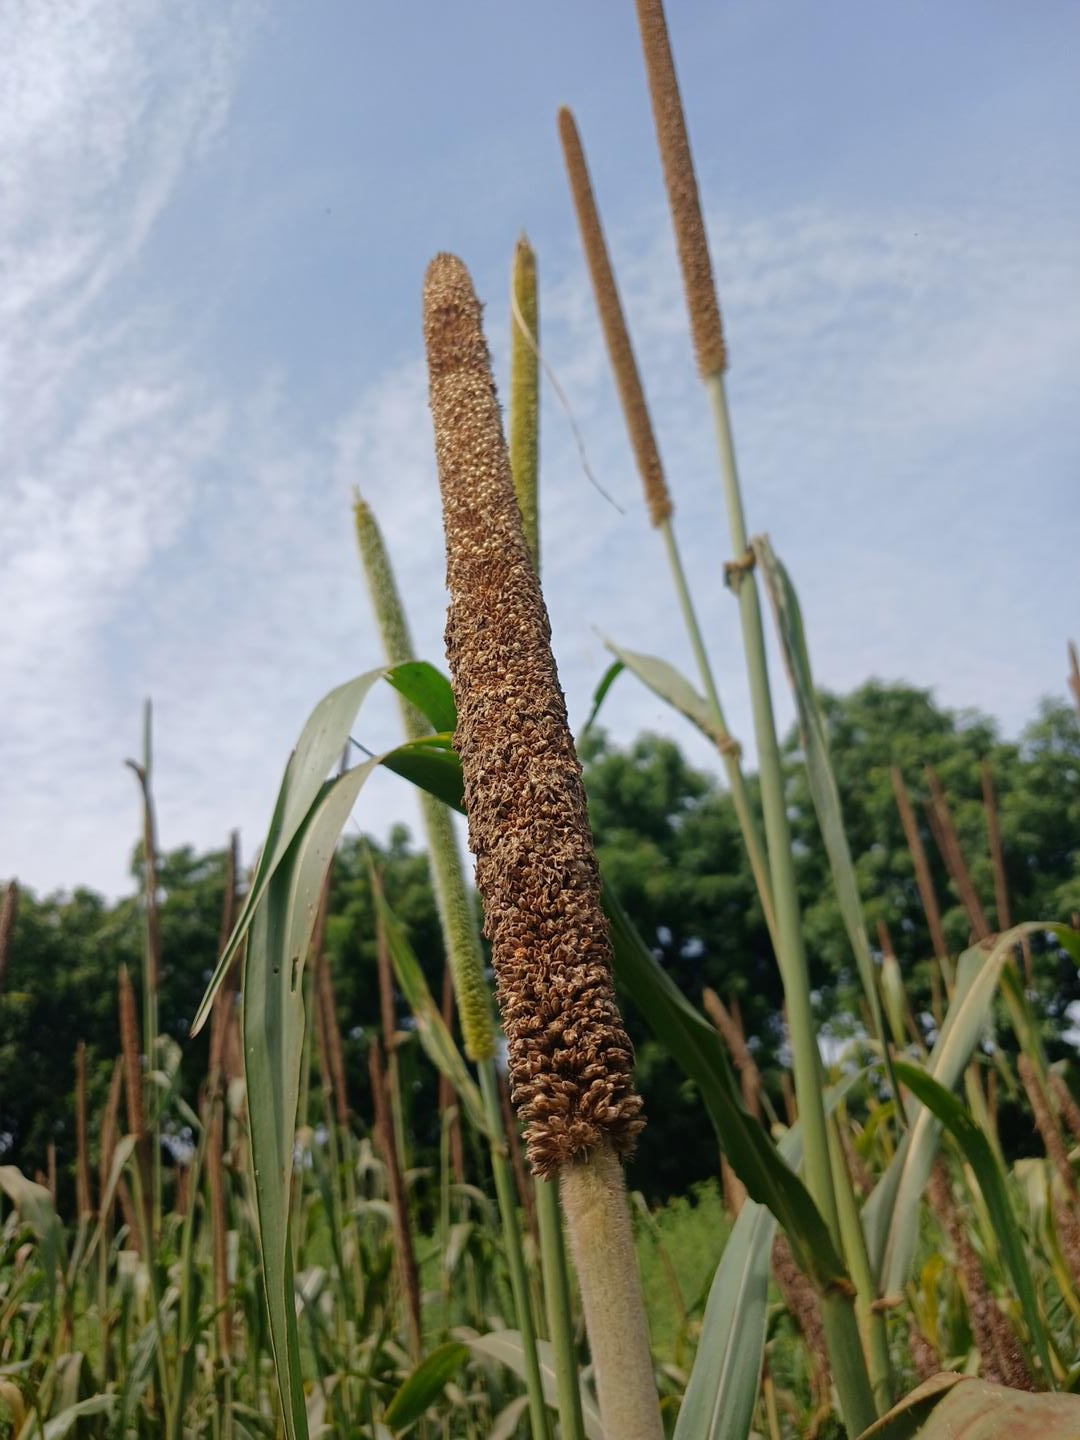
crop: pearl millet
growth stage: maturity
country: Senegal
